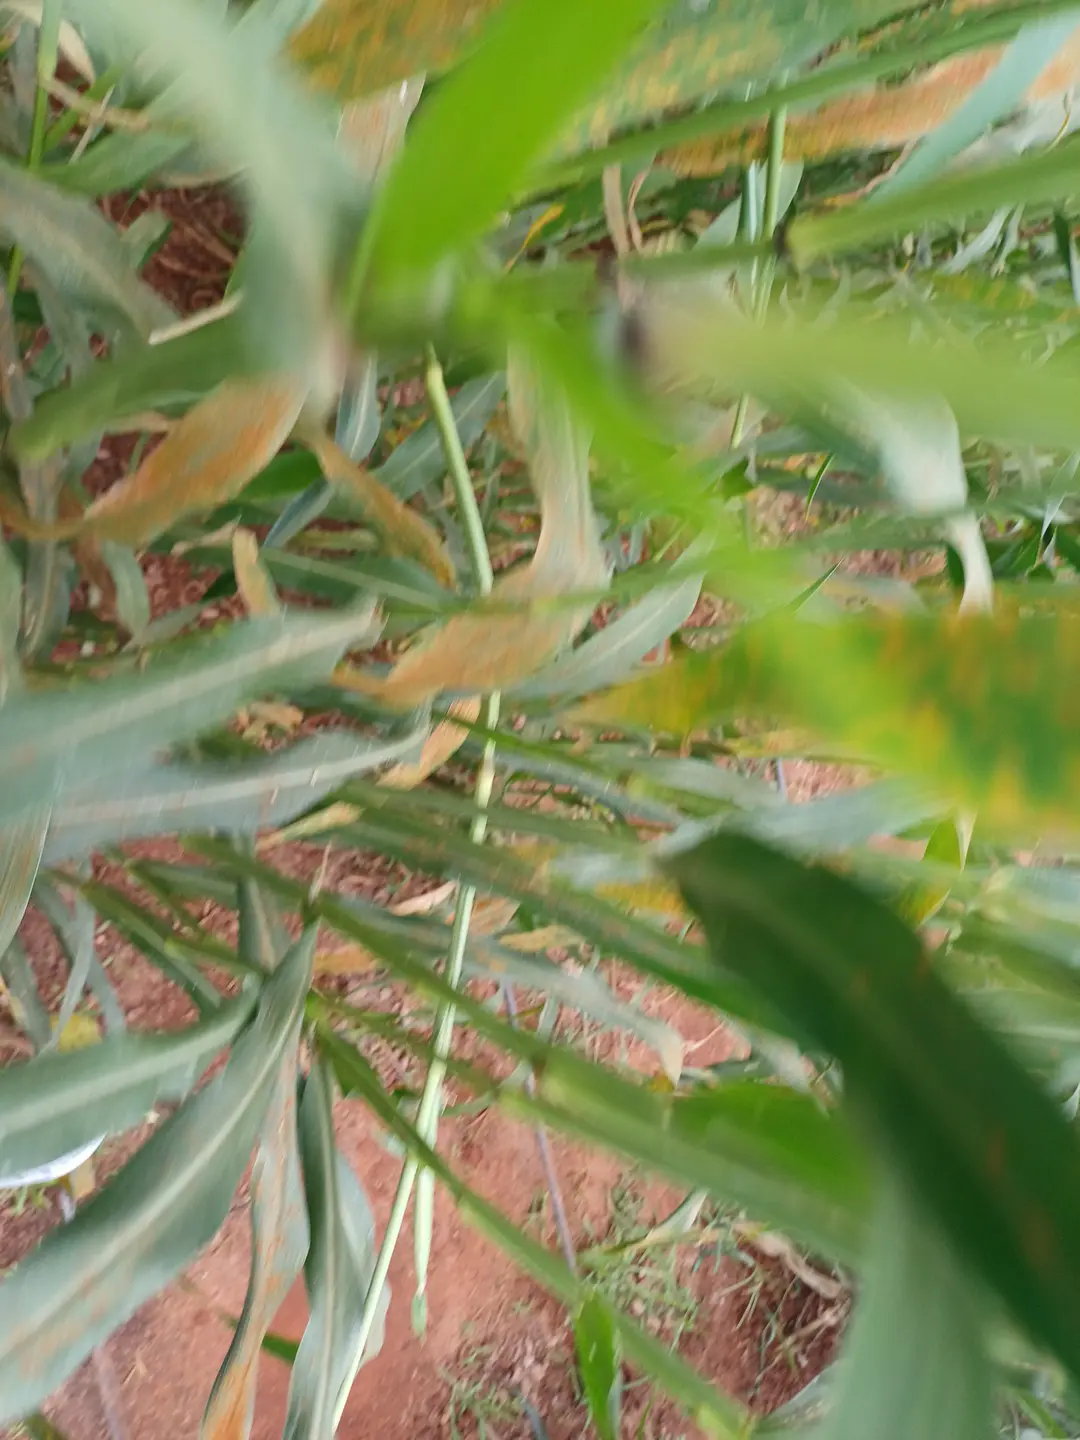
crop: pearl millet
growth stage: filling grain
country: Kenya
